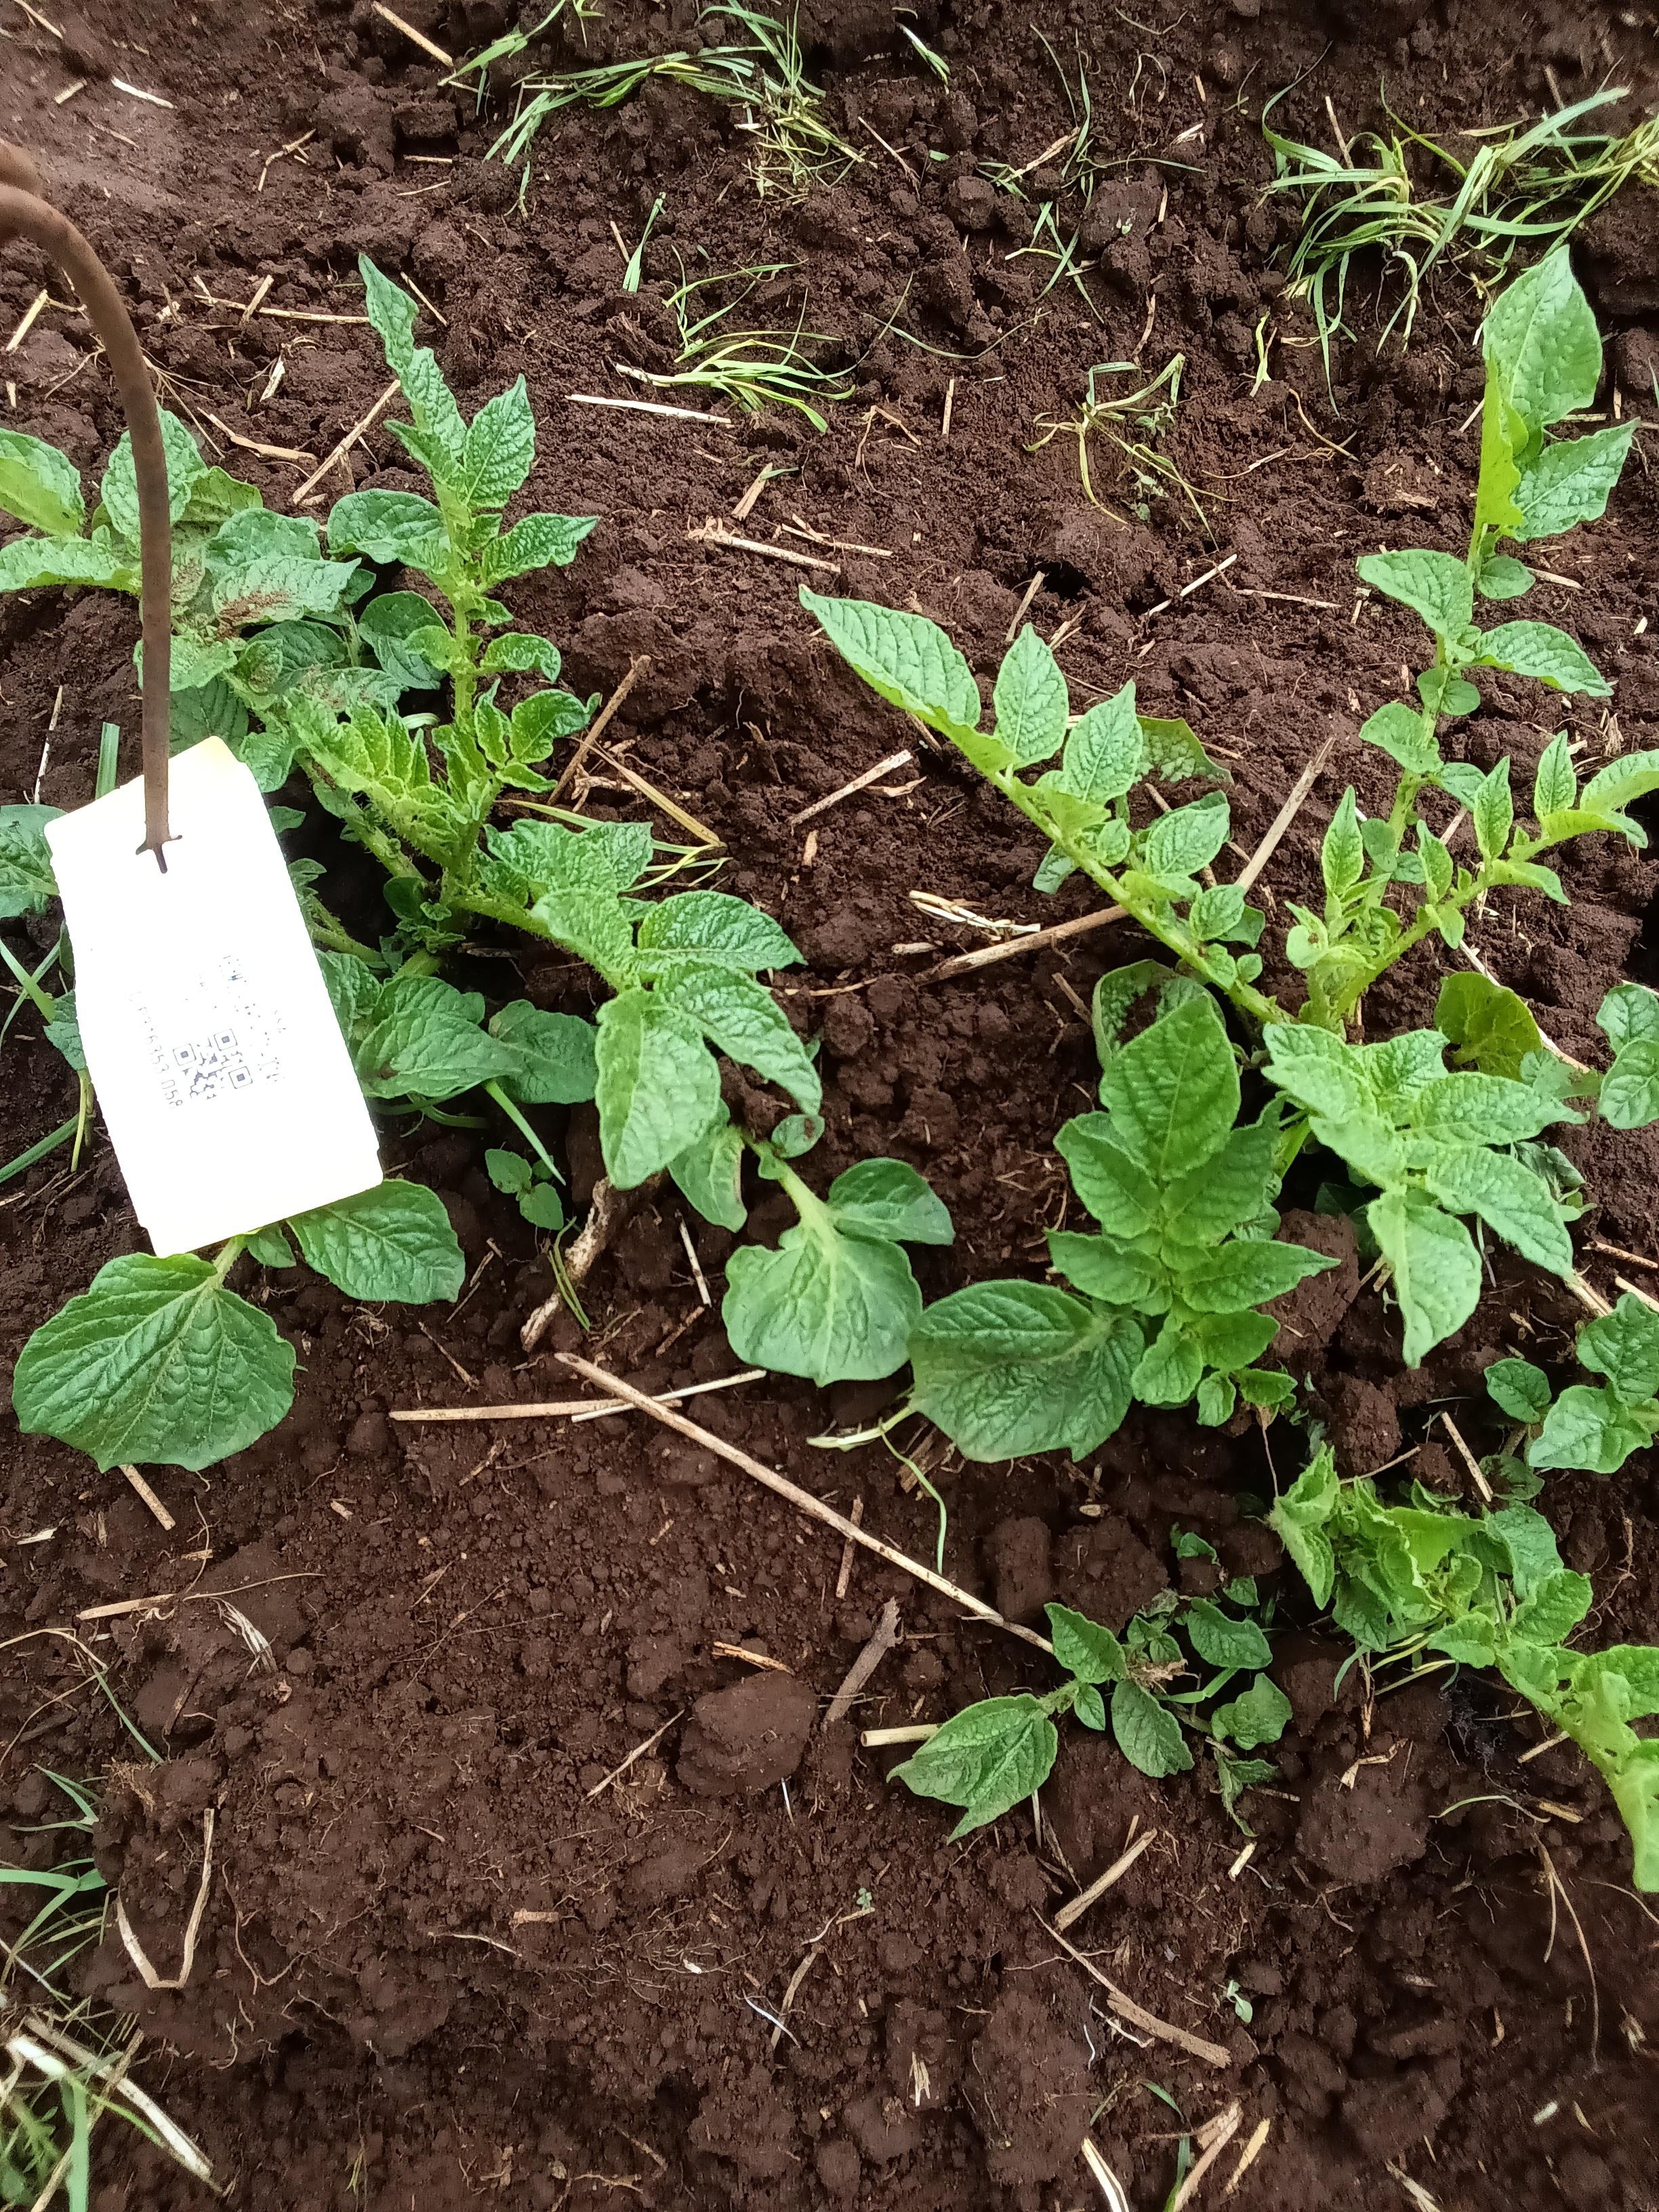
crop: potato
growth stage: vegetative
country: Kenya
